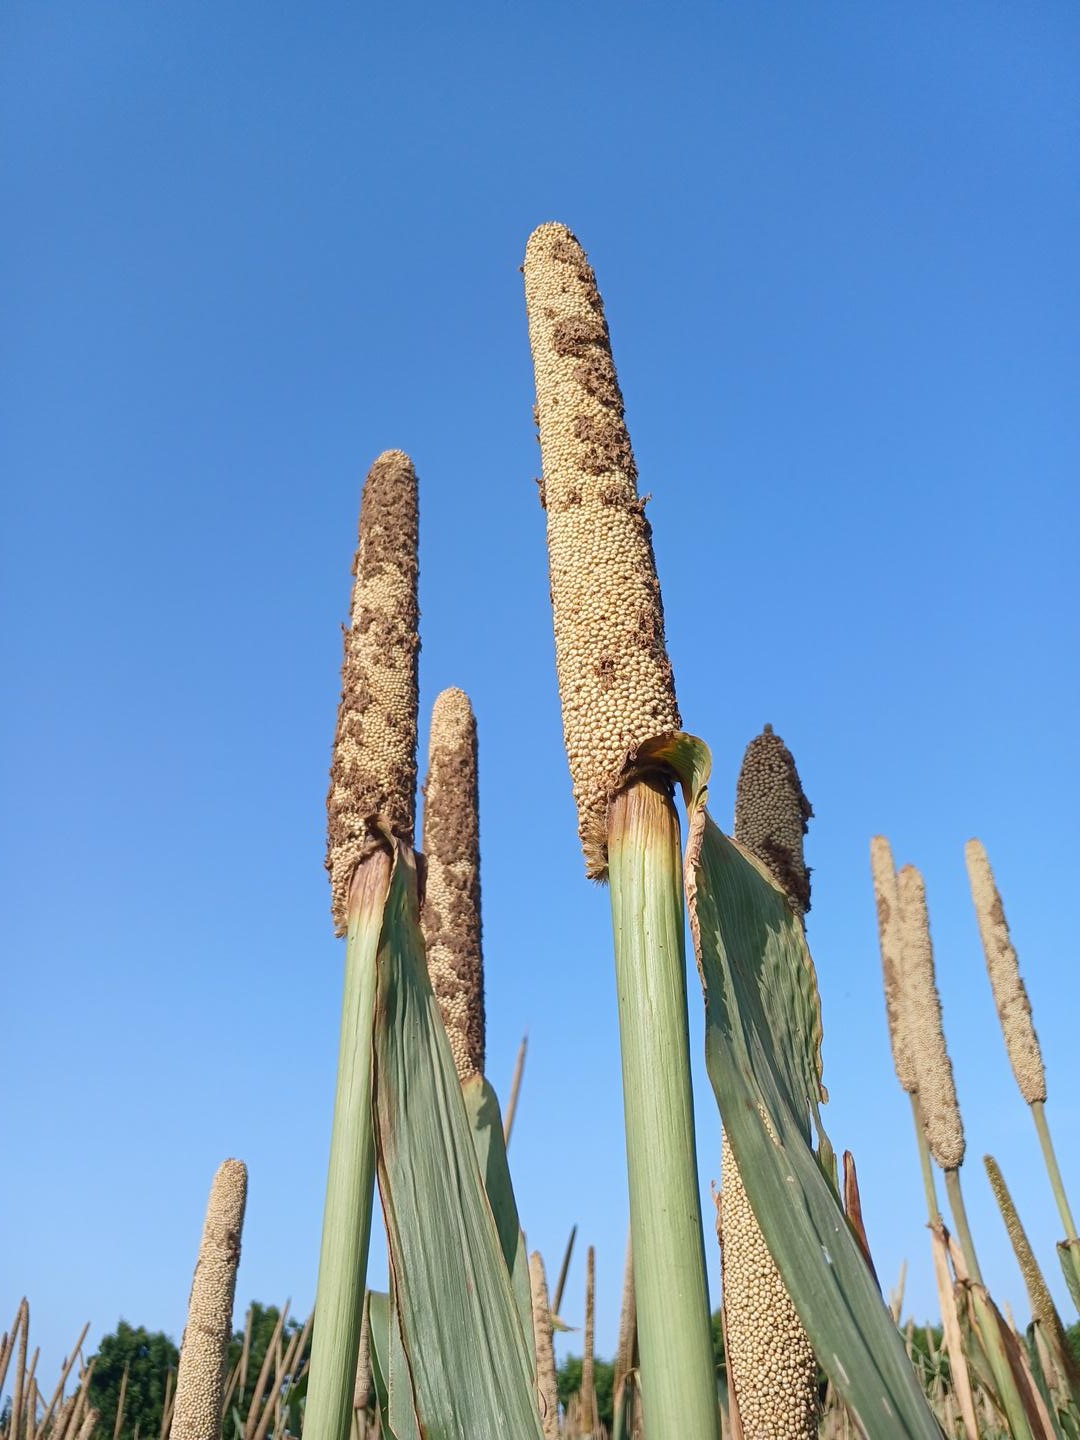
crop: pearl millet
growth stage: maturity
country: Senegal
